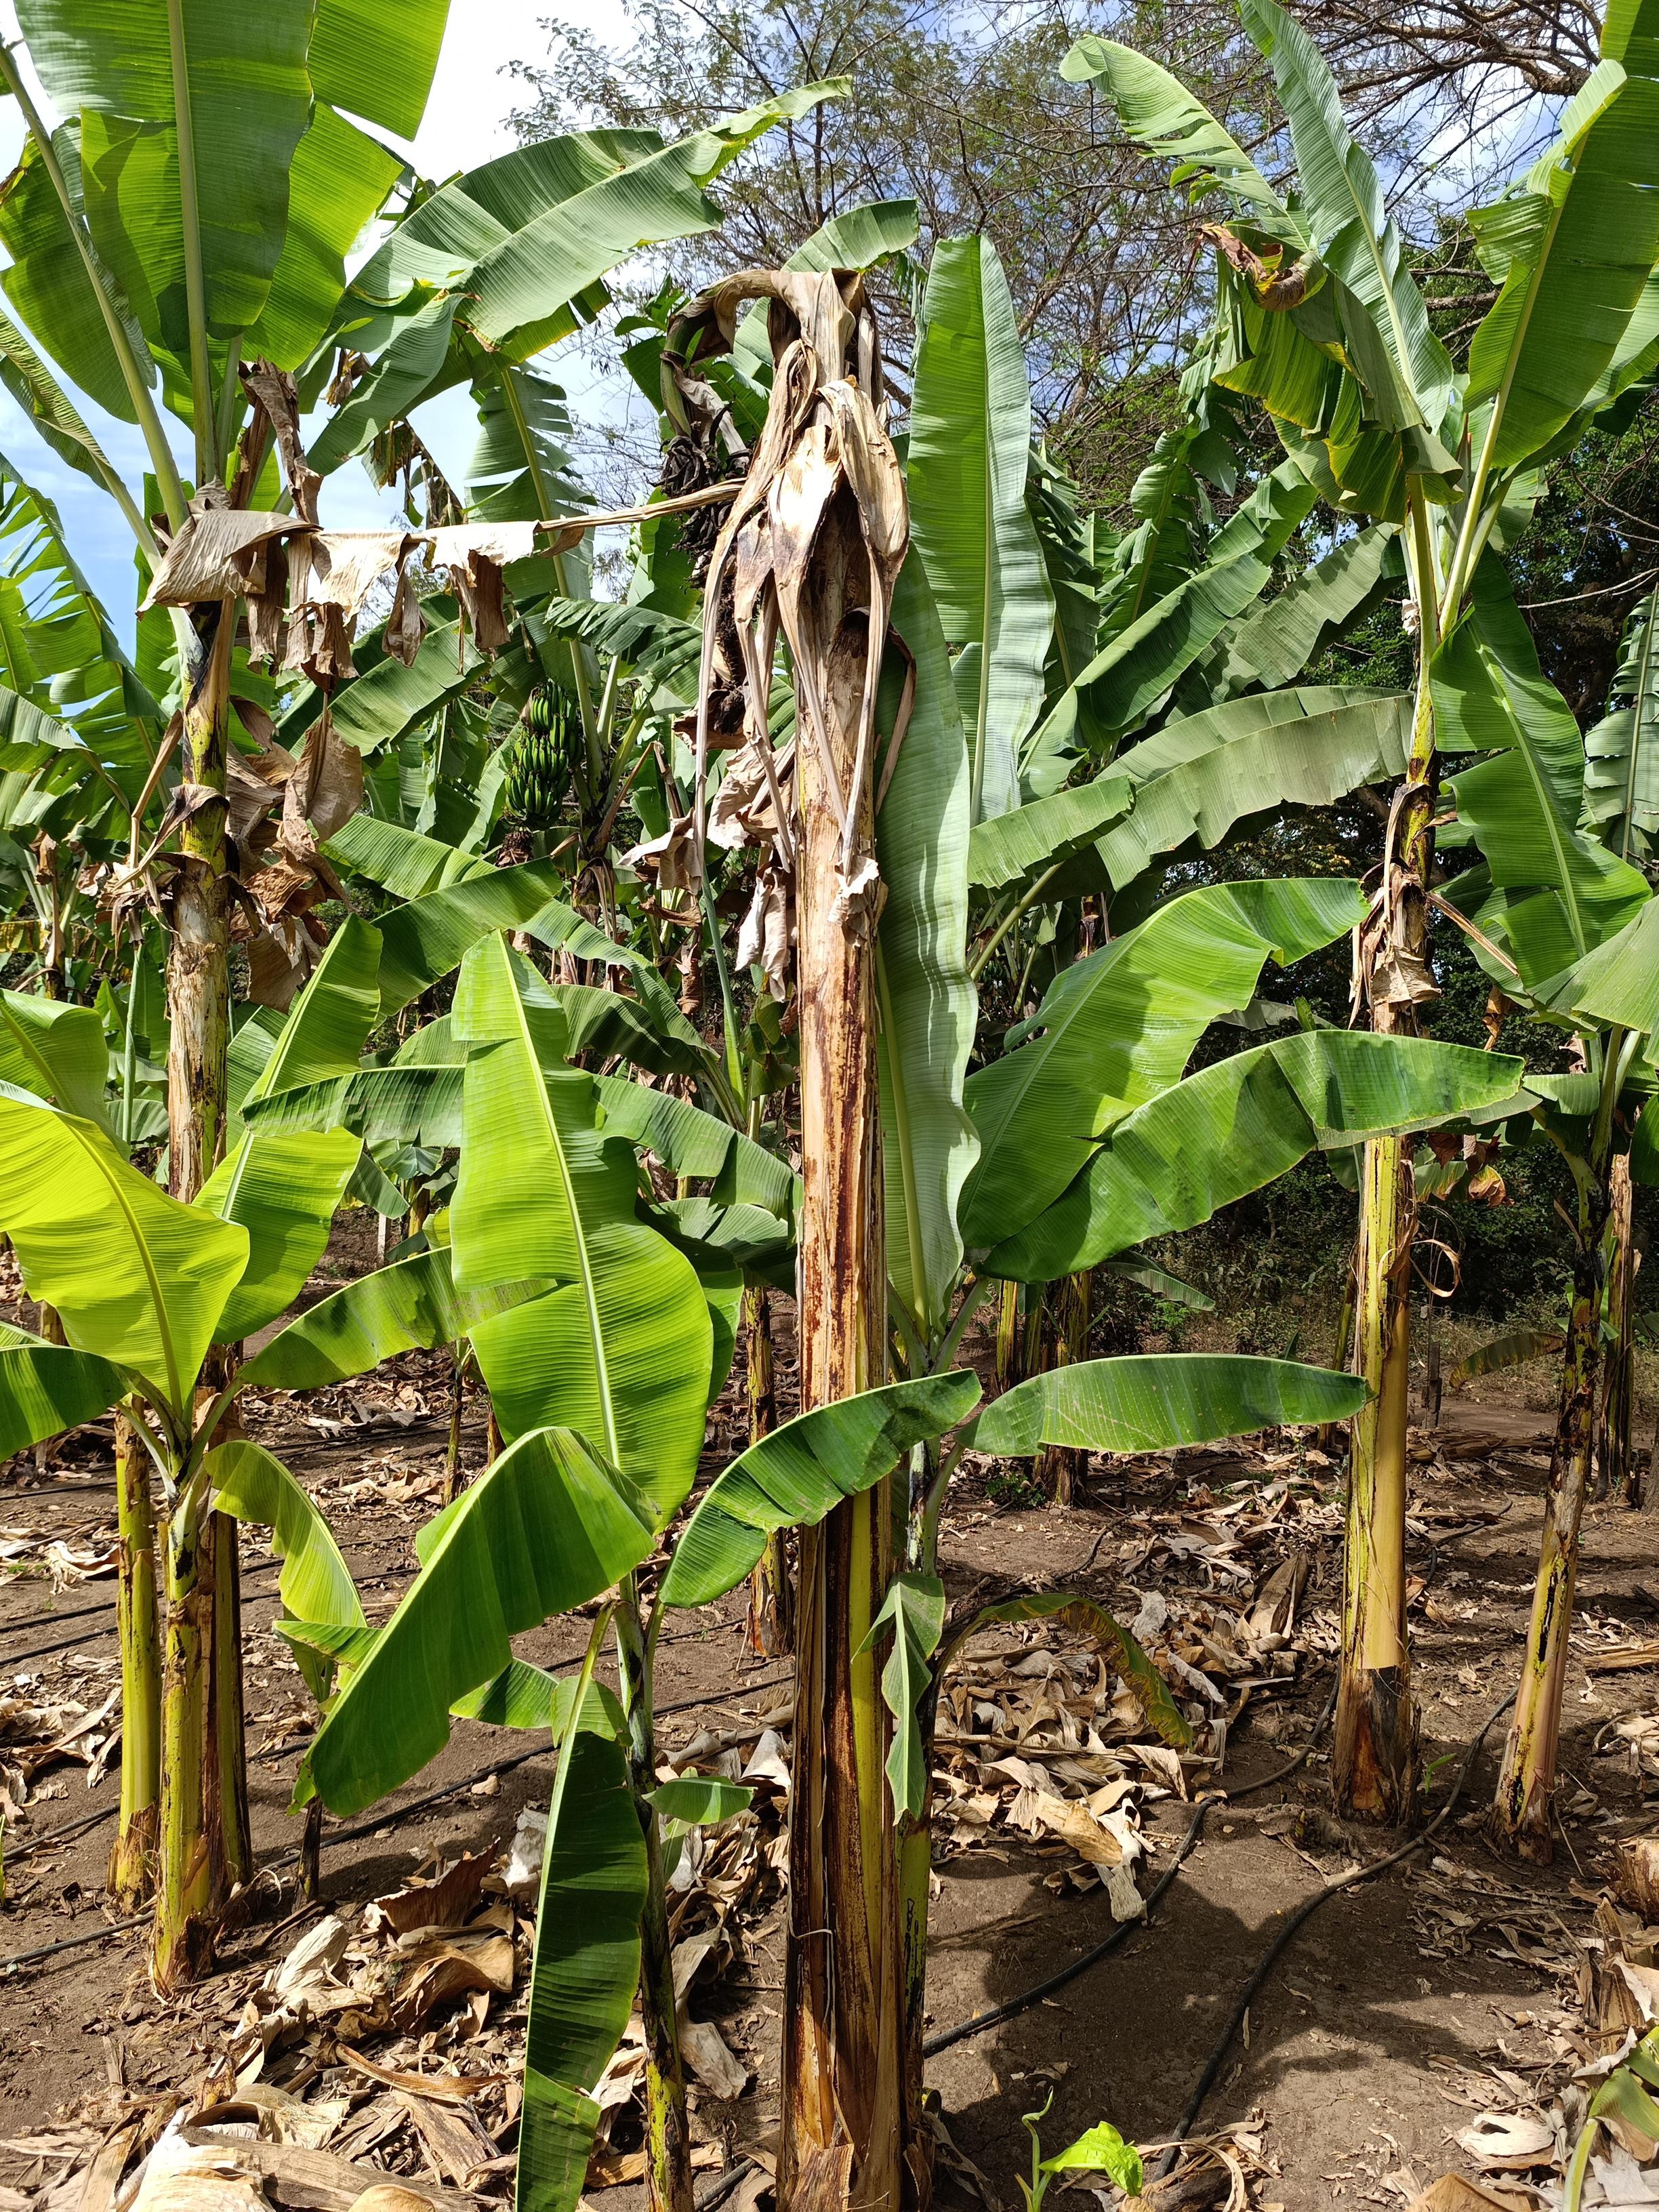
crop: banana
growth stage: development fruit
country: Tanzania
